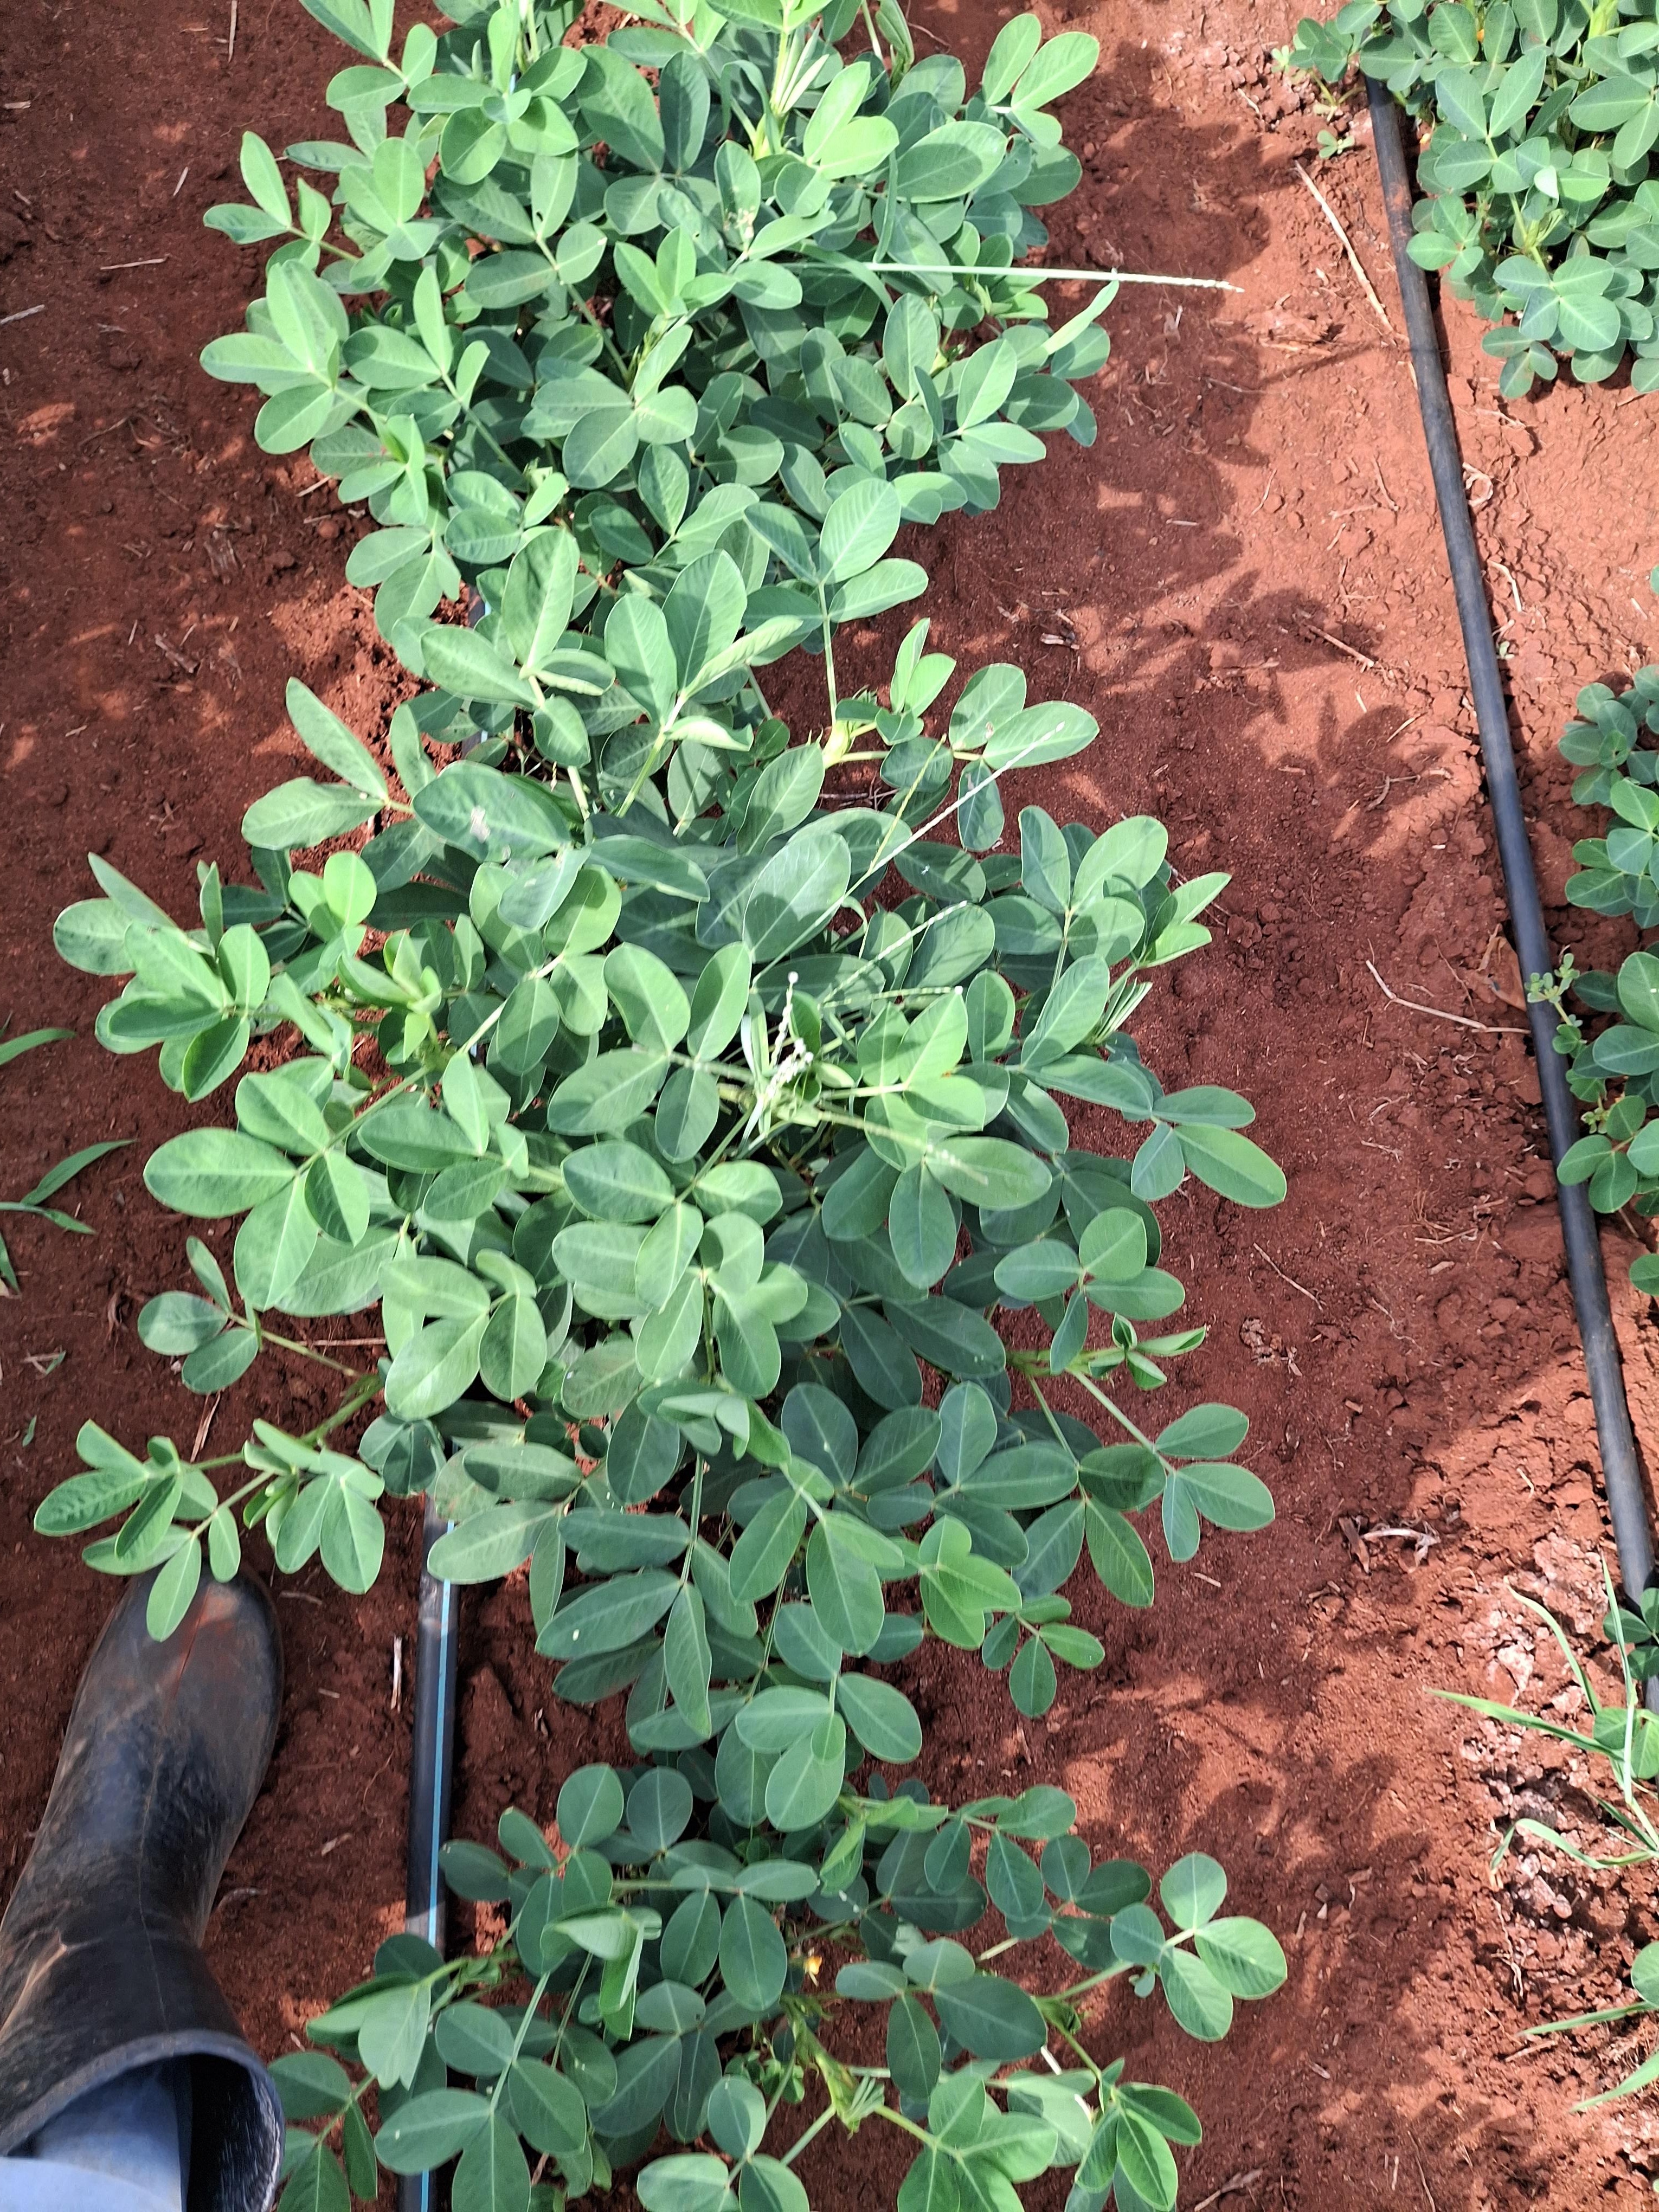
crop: groundnut
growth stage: flowering
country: Kenya
